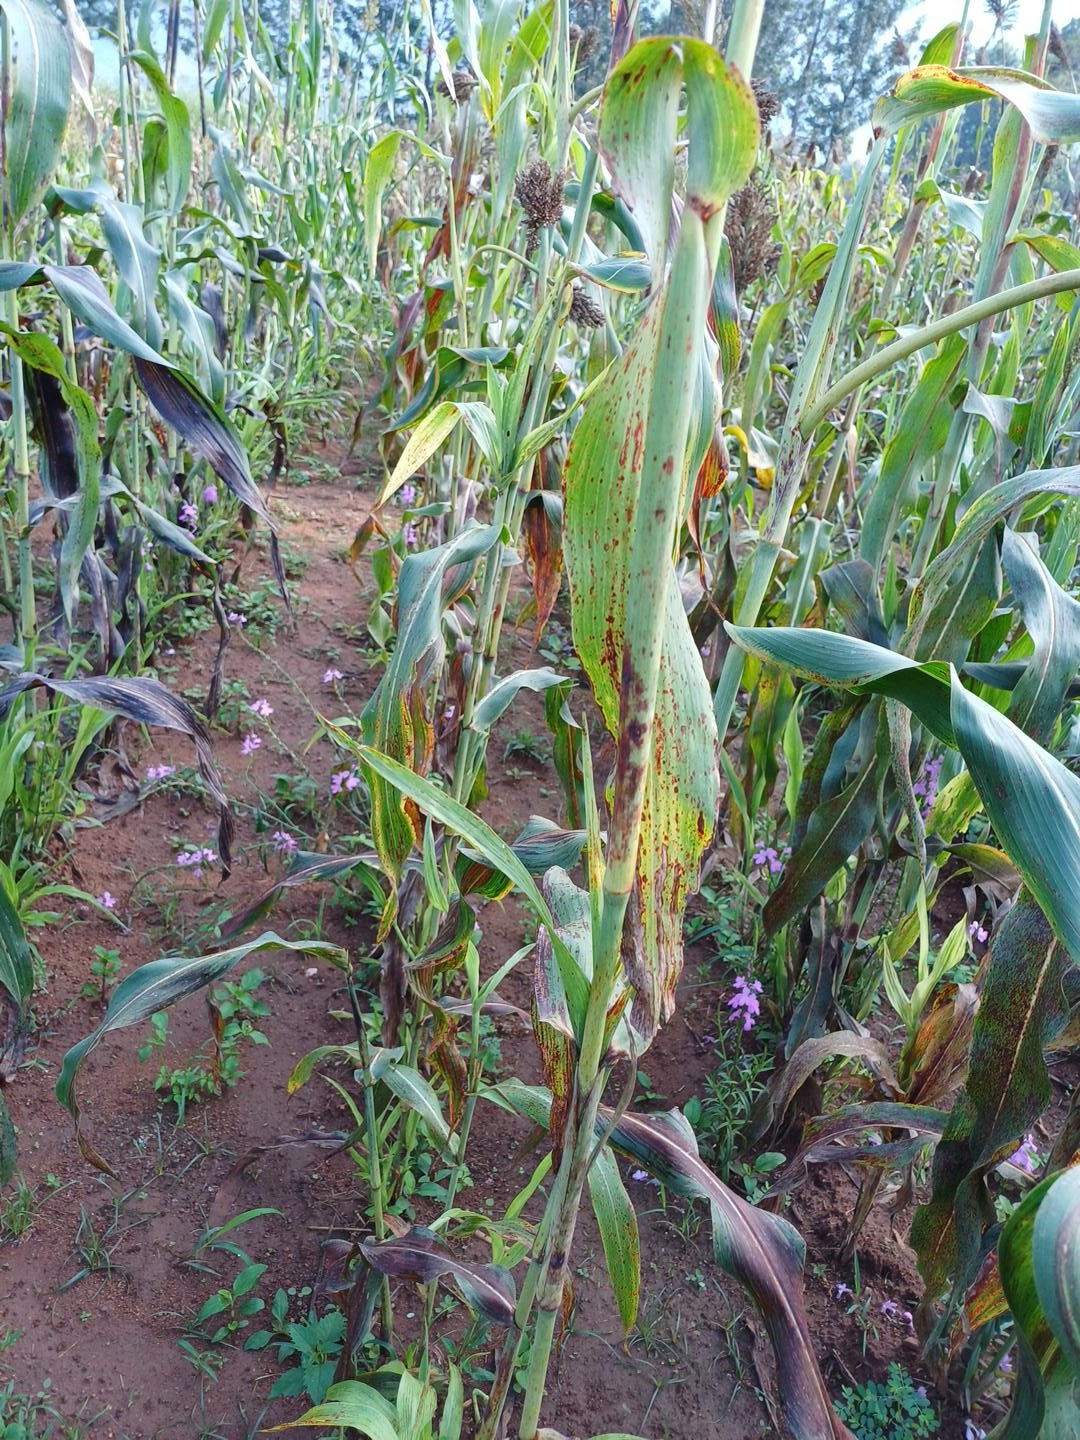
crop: sorghum
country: Kenya
